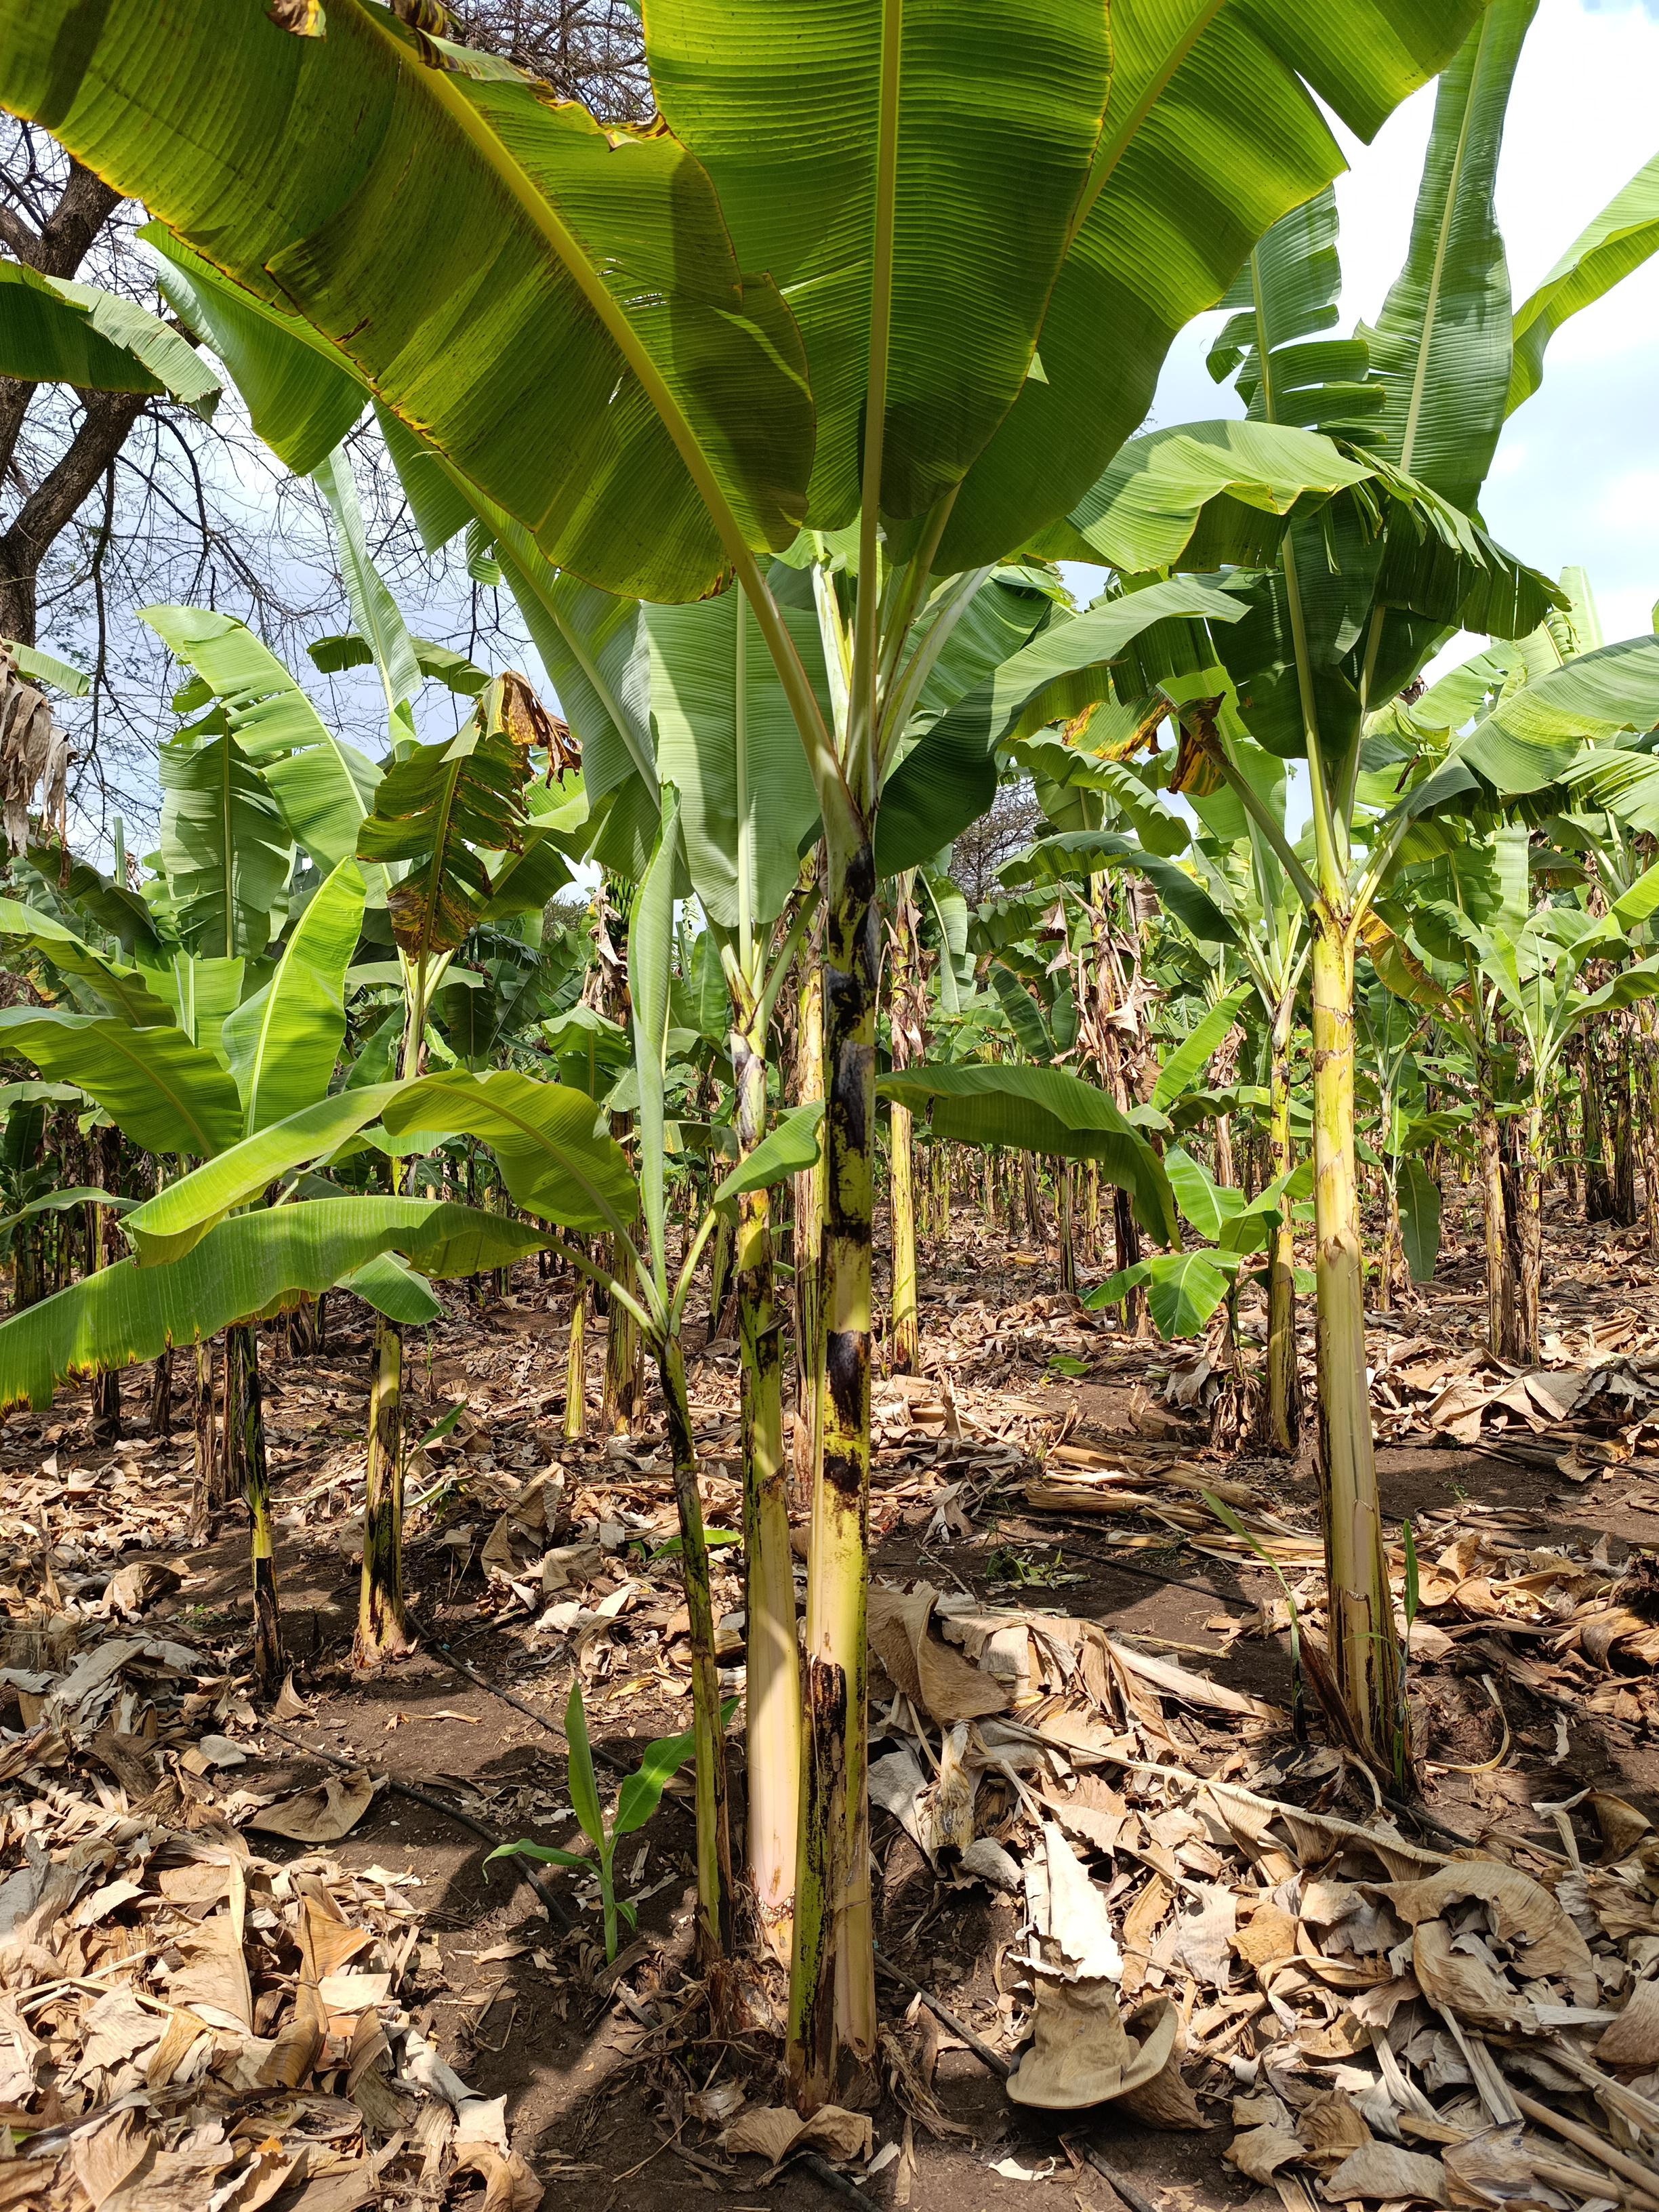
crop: banana
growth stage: vegetative
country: Tanzania
